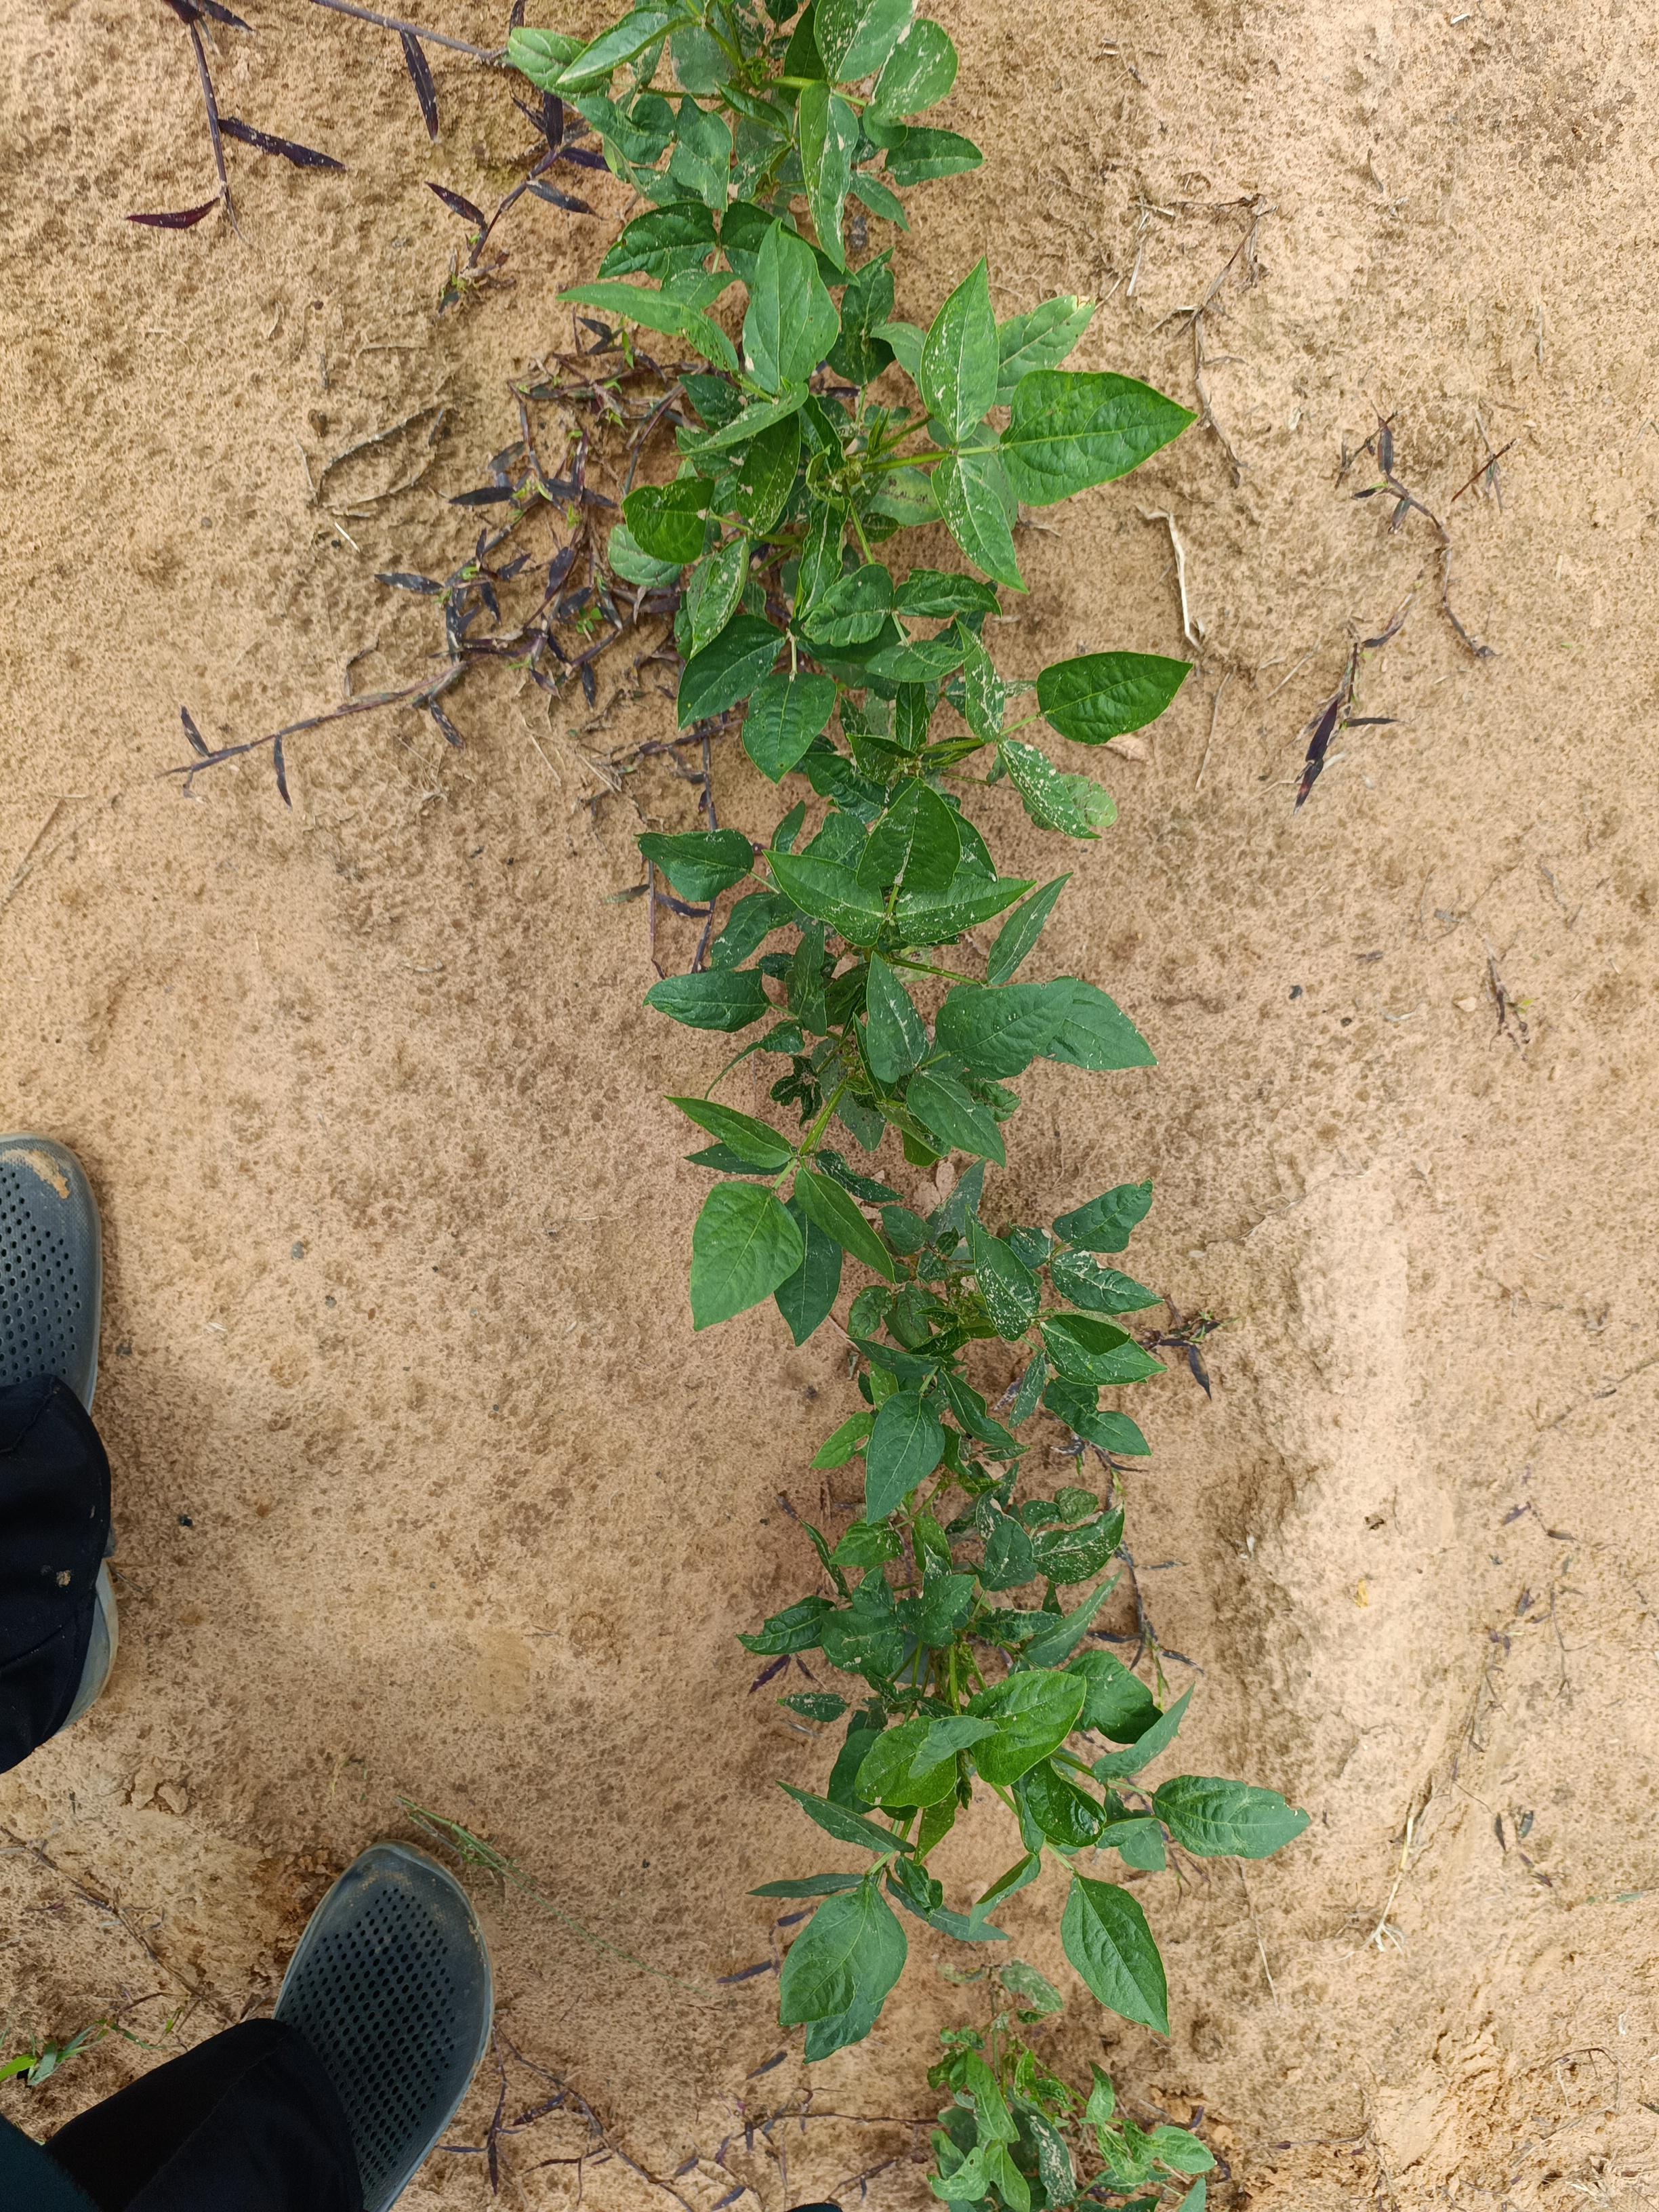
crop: cowpea
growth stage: emergence
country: Nigeria
